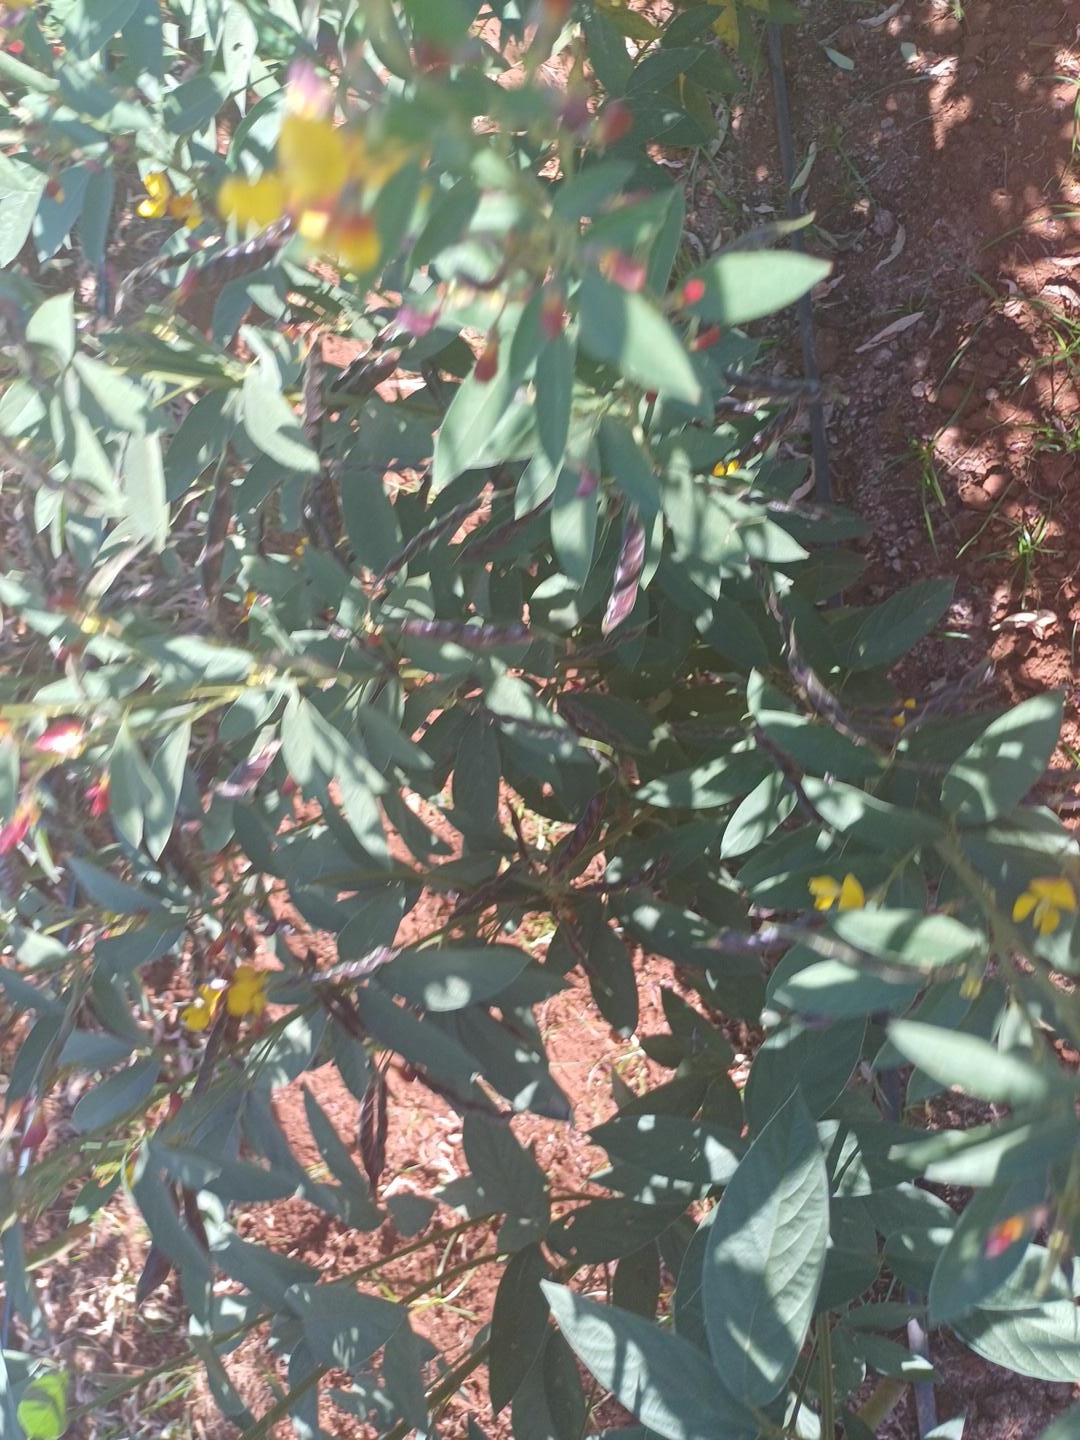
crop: pigeonpea
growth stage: development pod
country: Kenya
